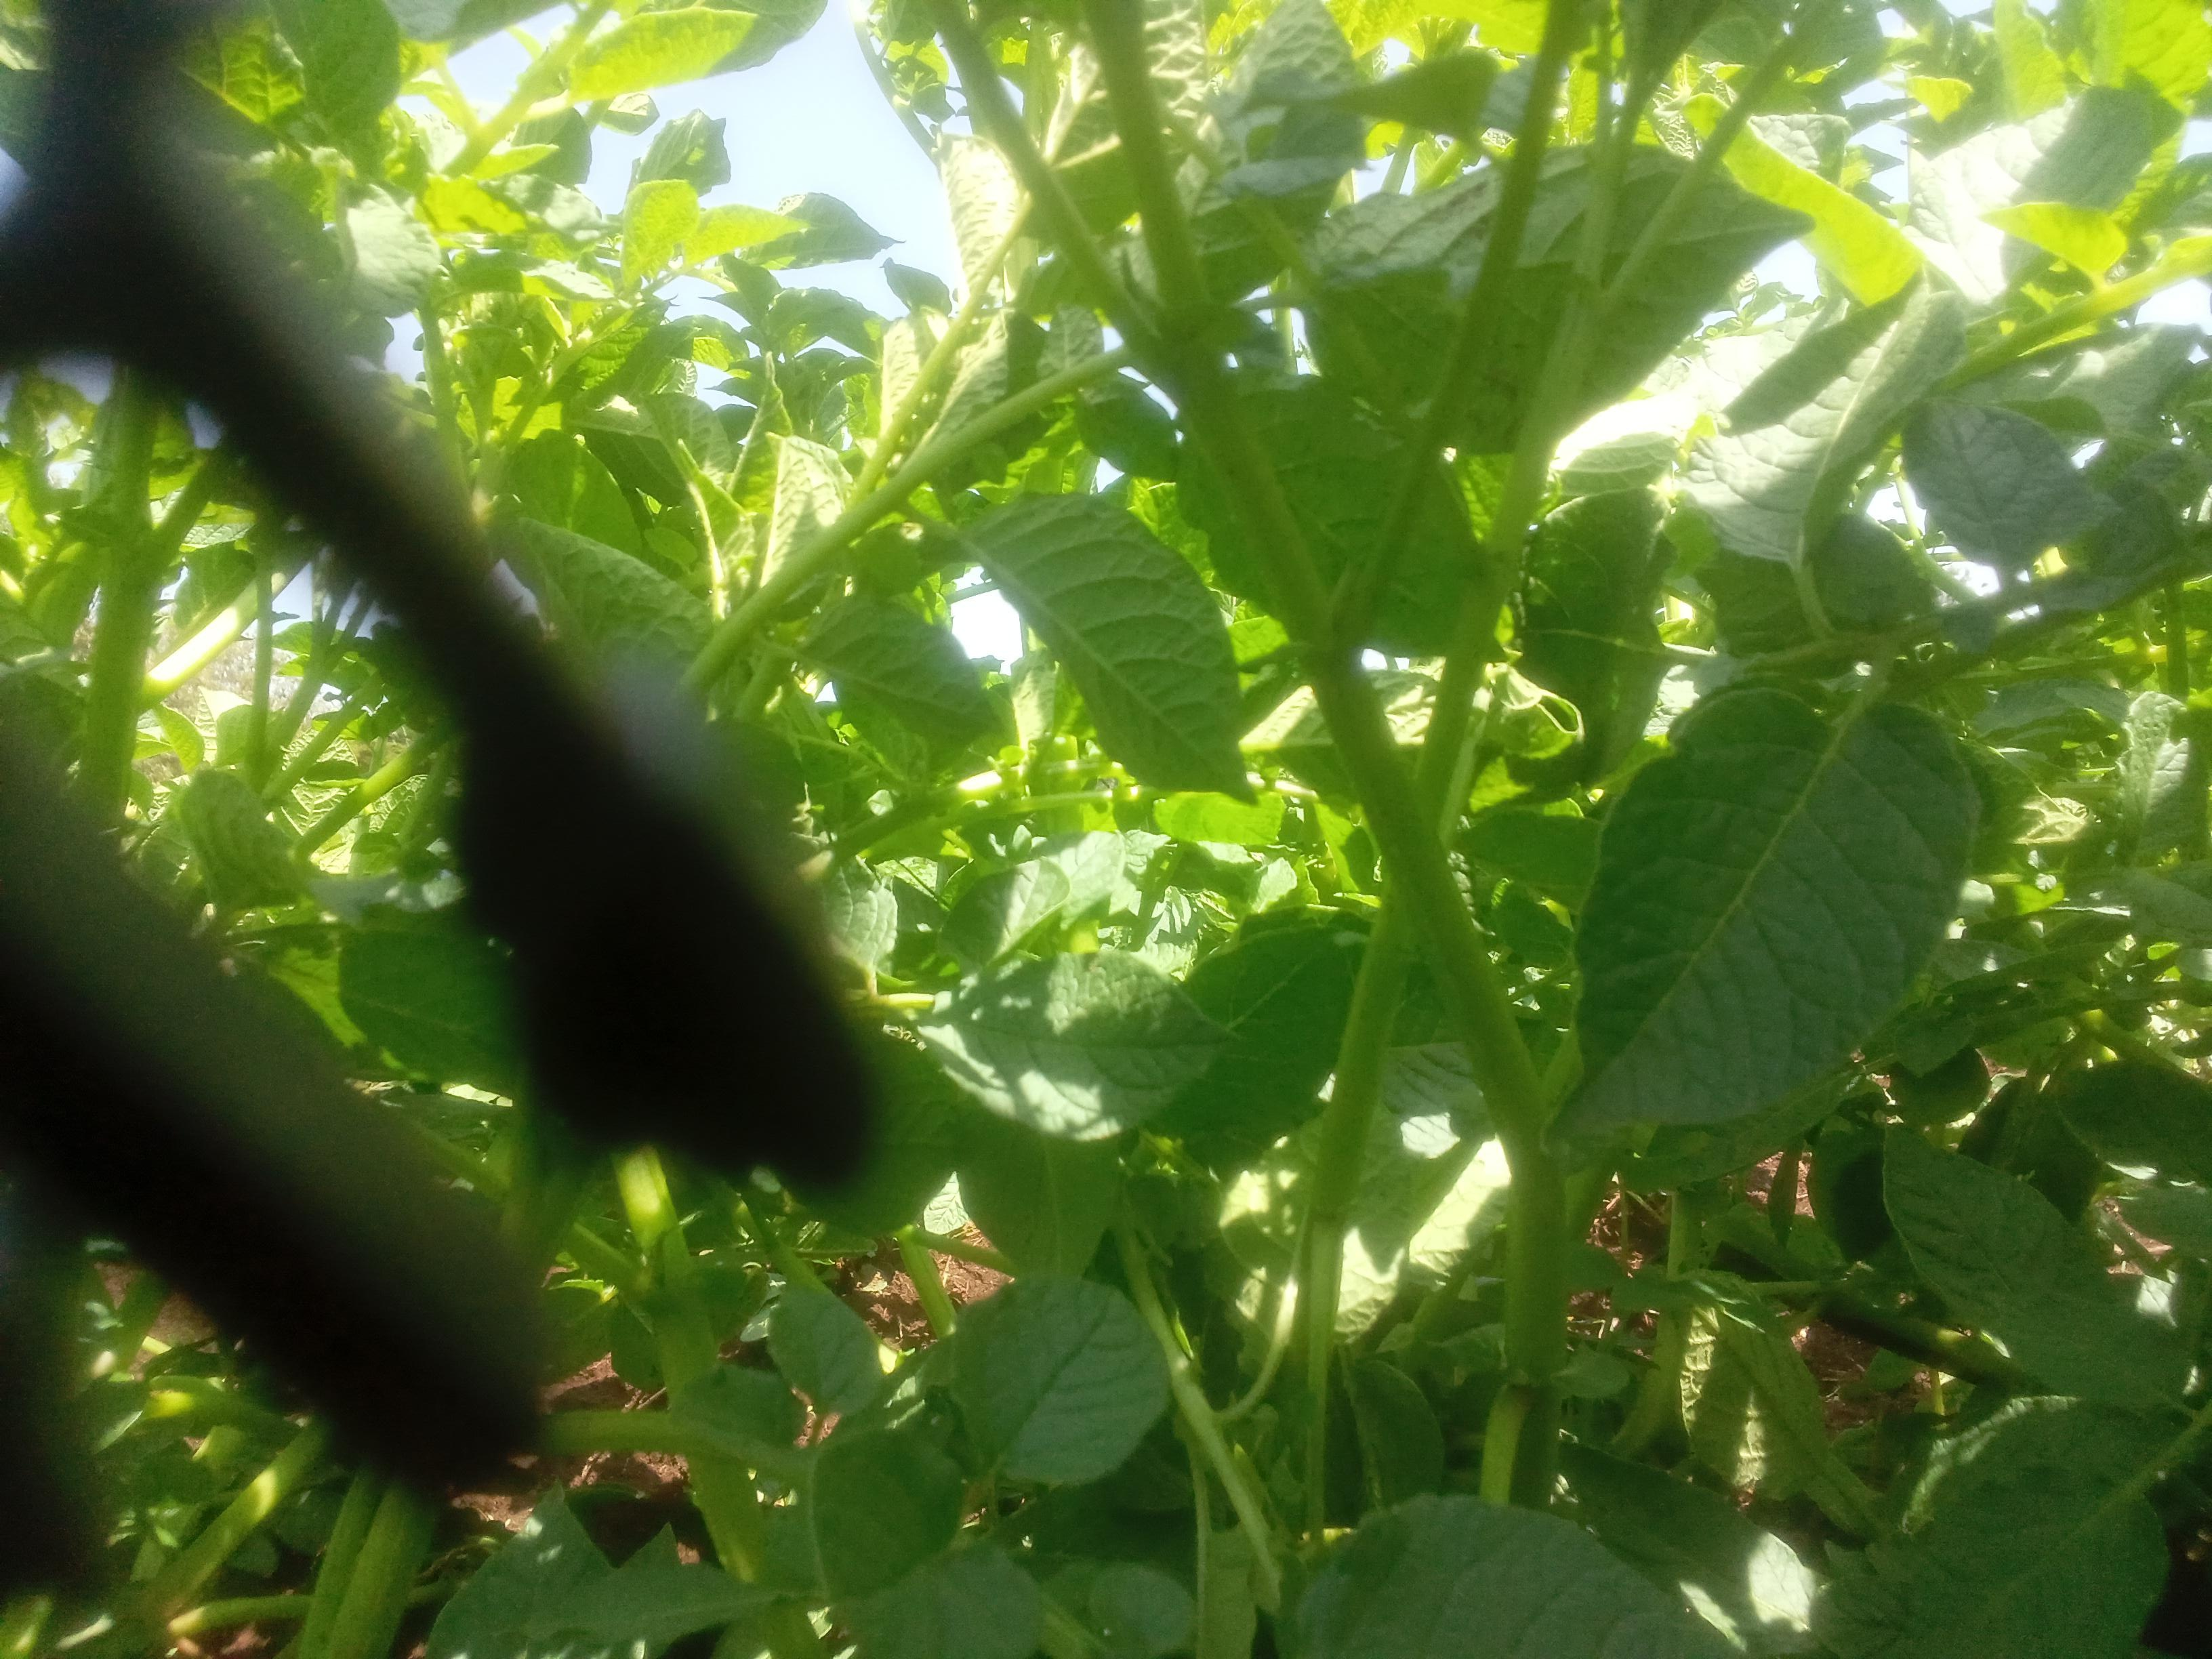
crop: potato
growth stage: flowering
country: Kenya
